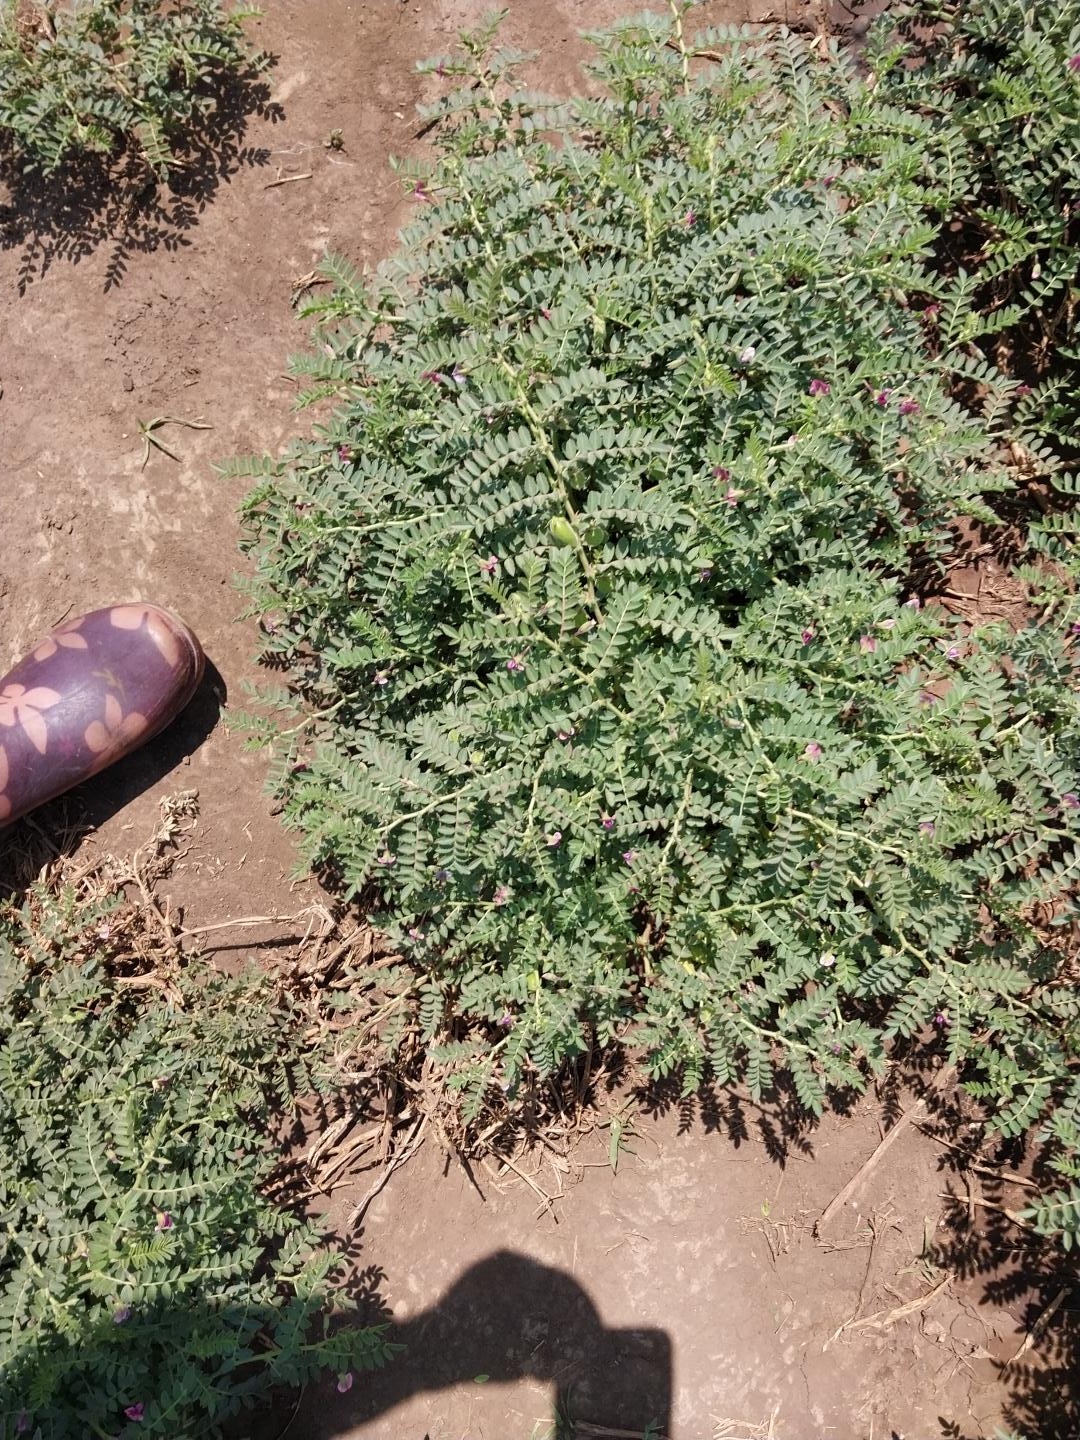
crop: chickpea
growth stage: development pod
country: Tanzania
